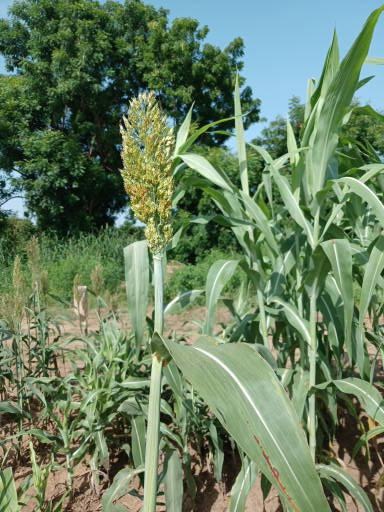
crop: sorghum
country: Senegal
